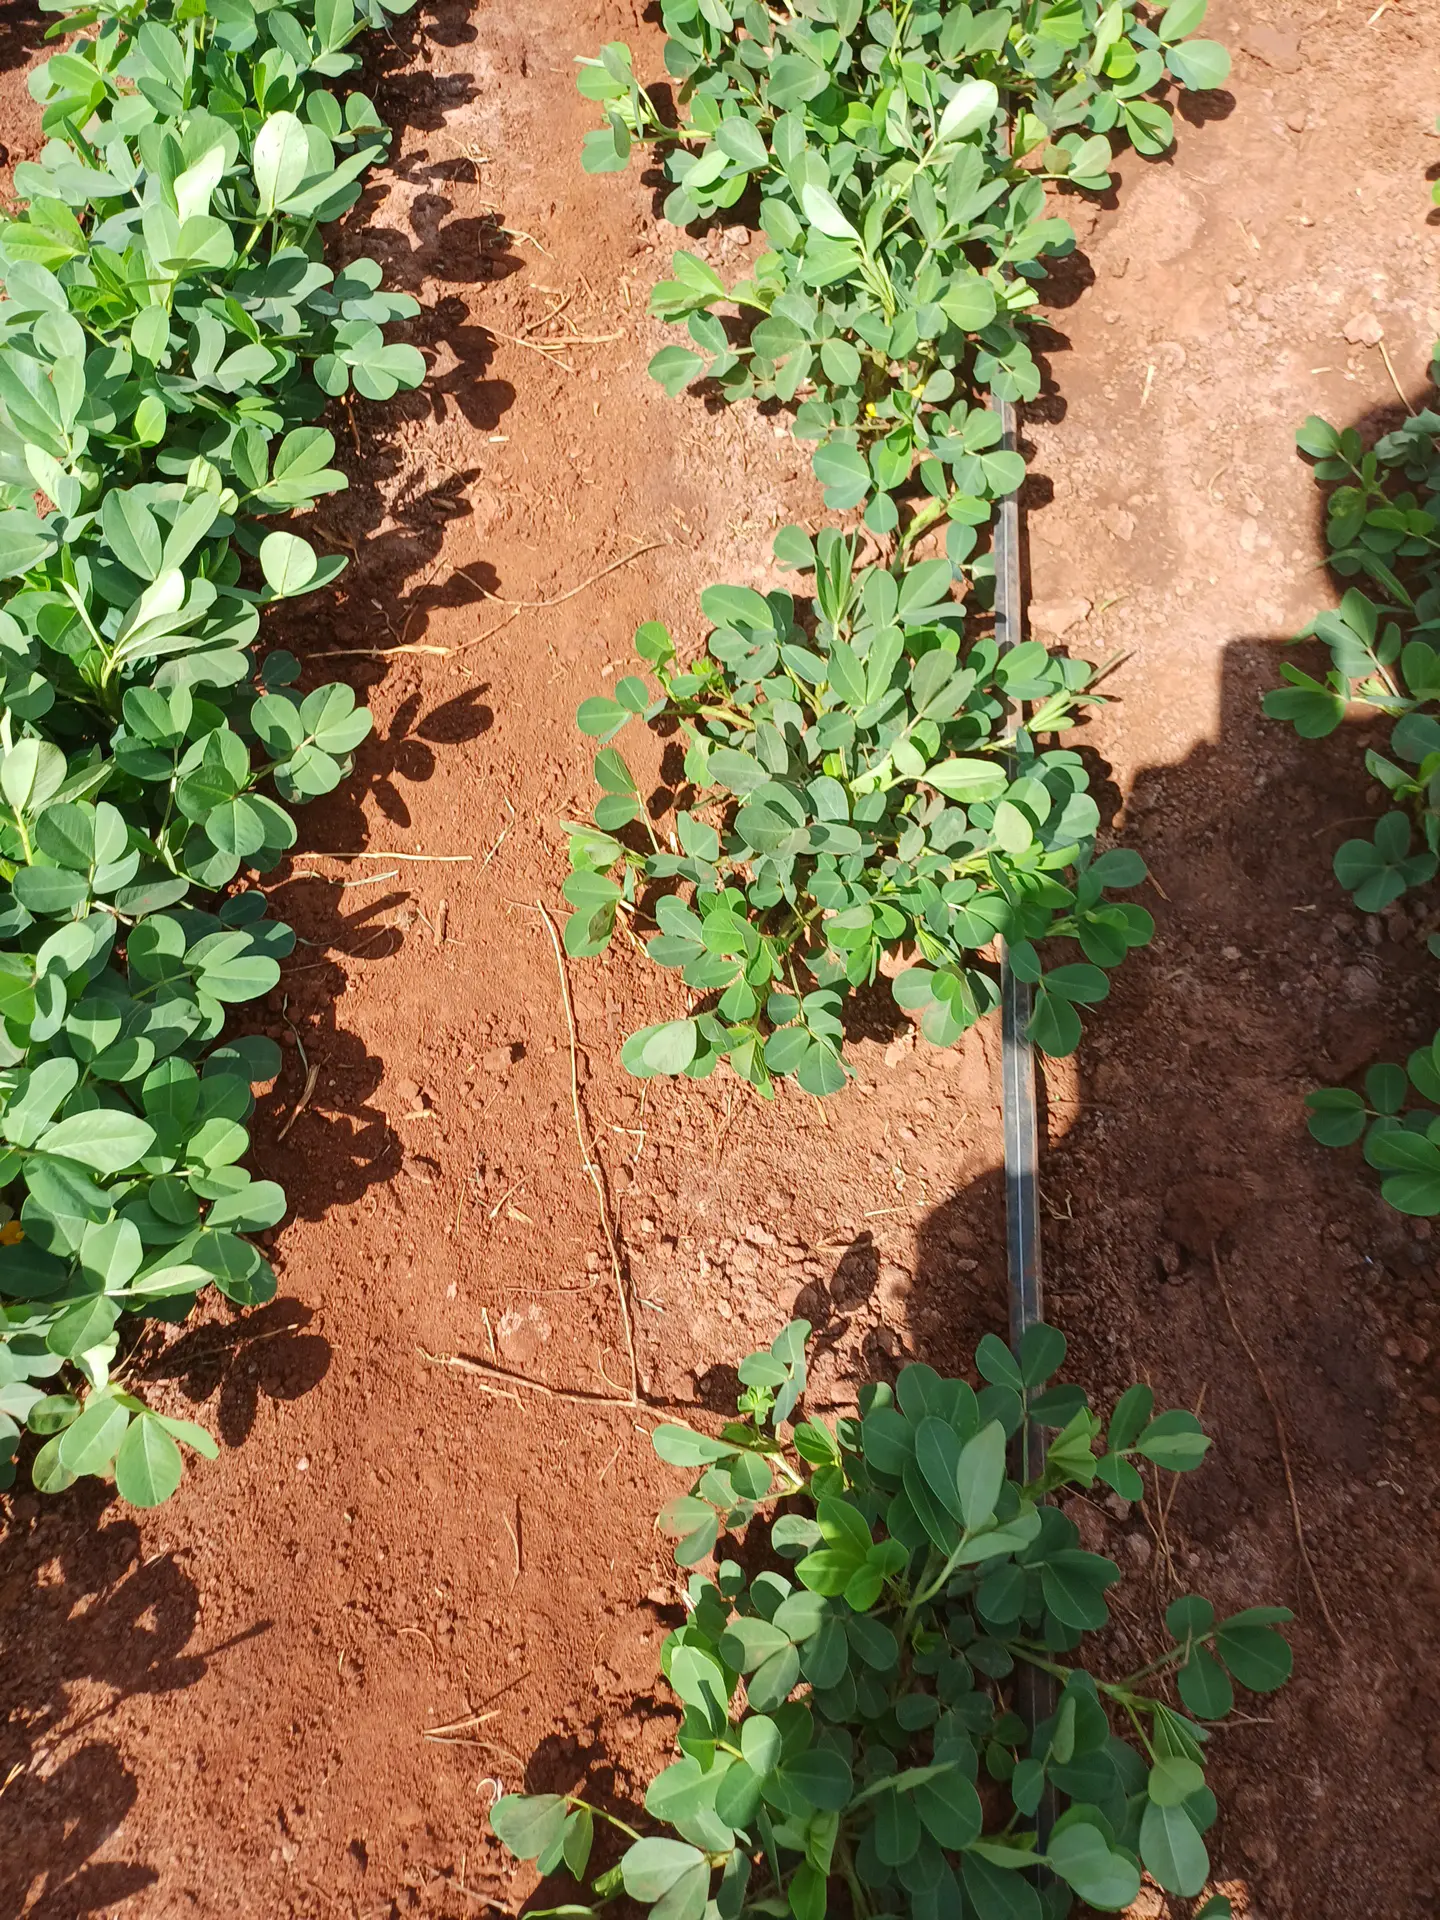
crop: groundnut
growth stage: vegetative
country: Kenya
